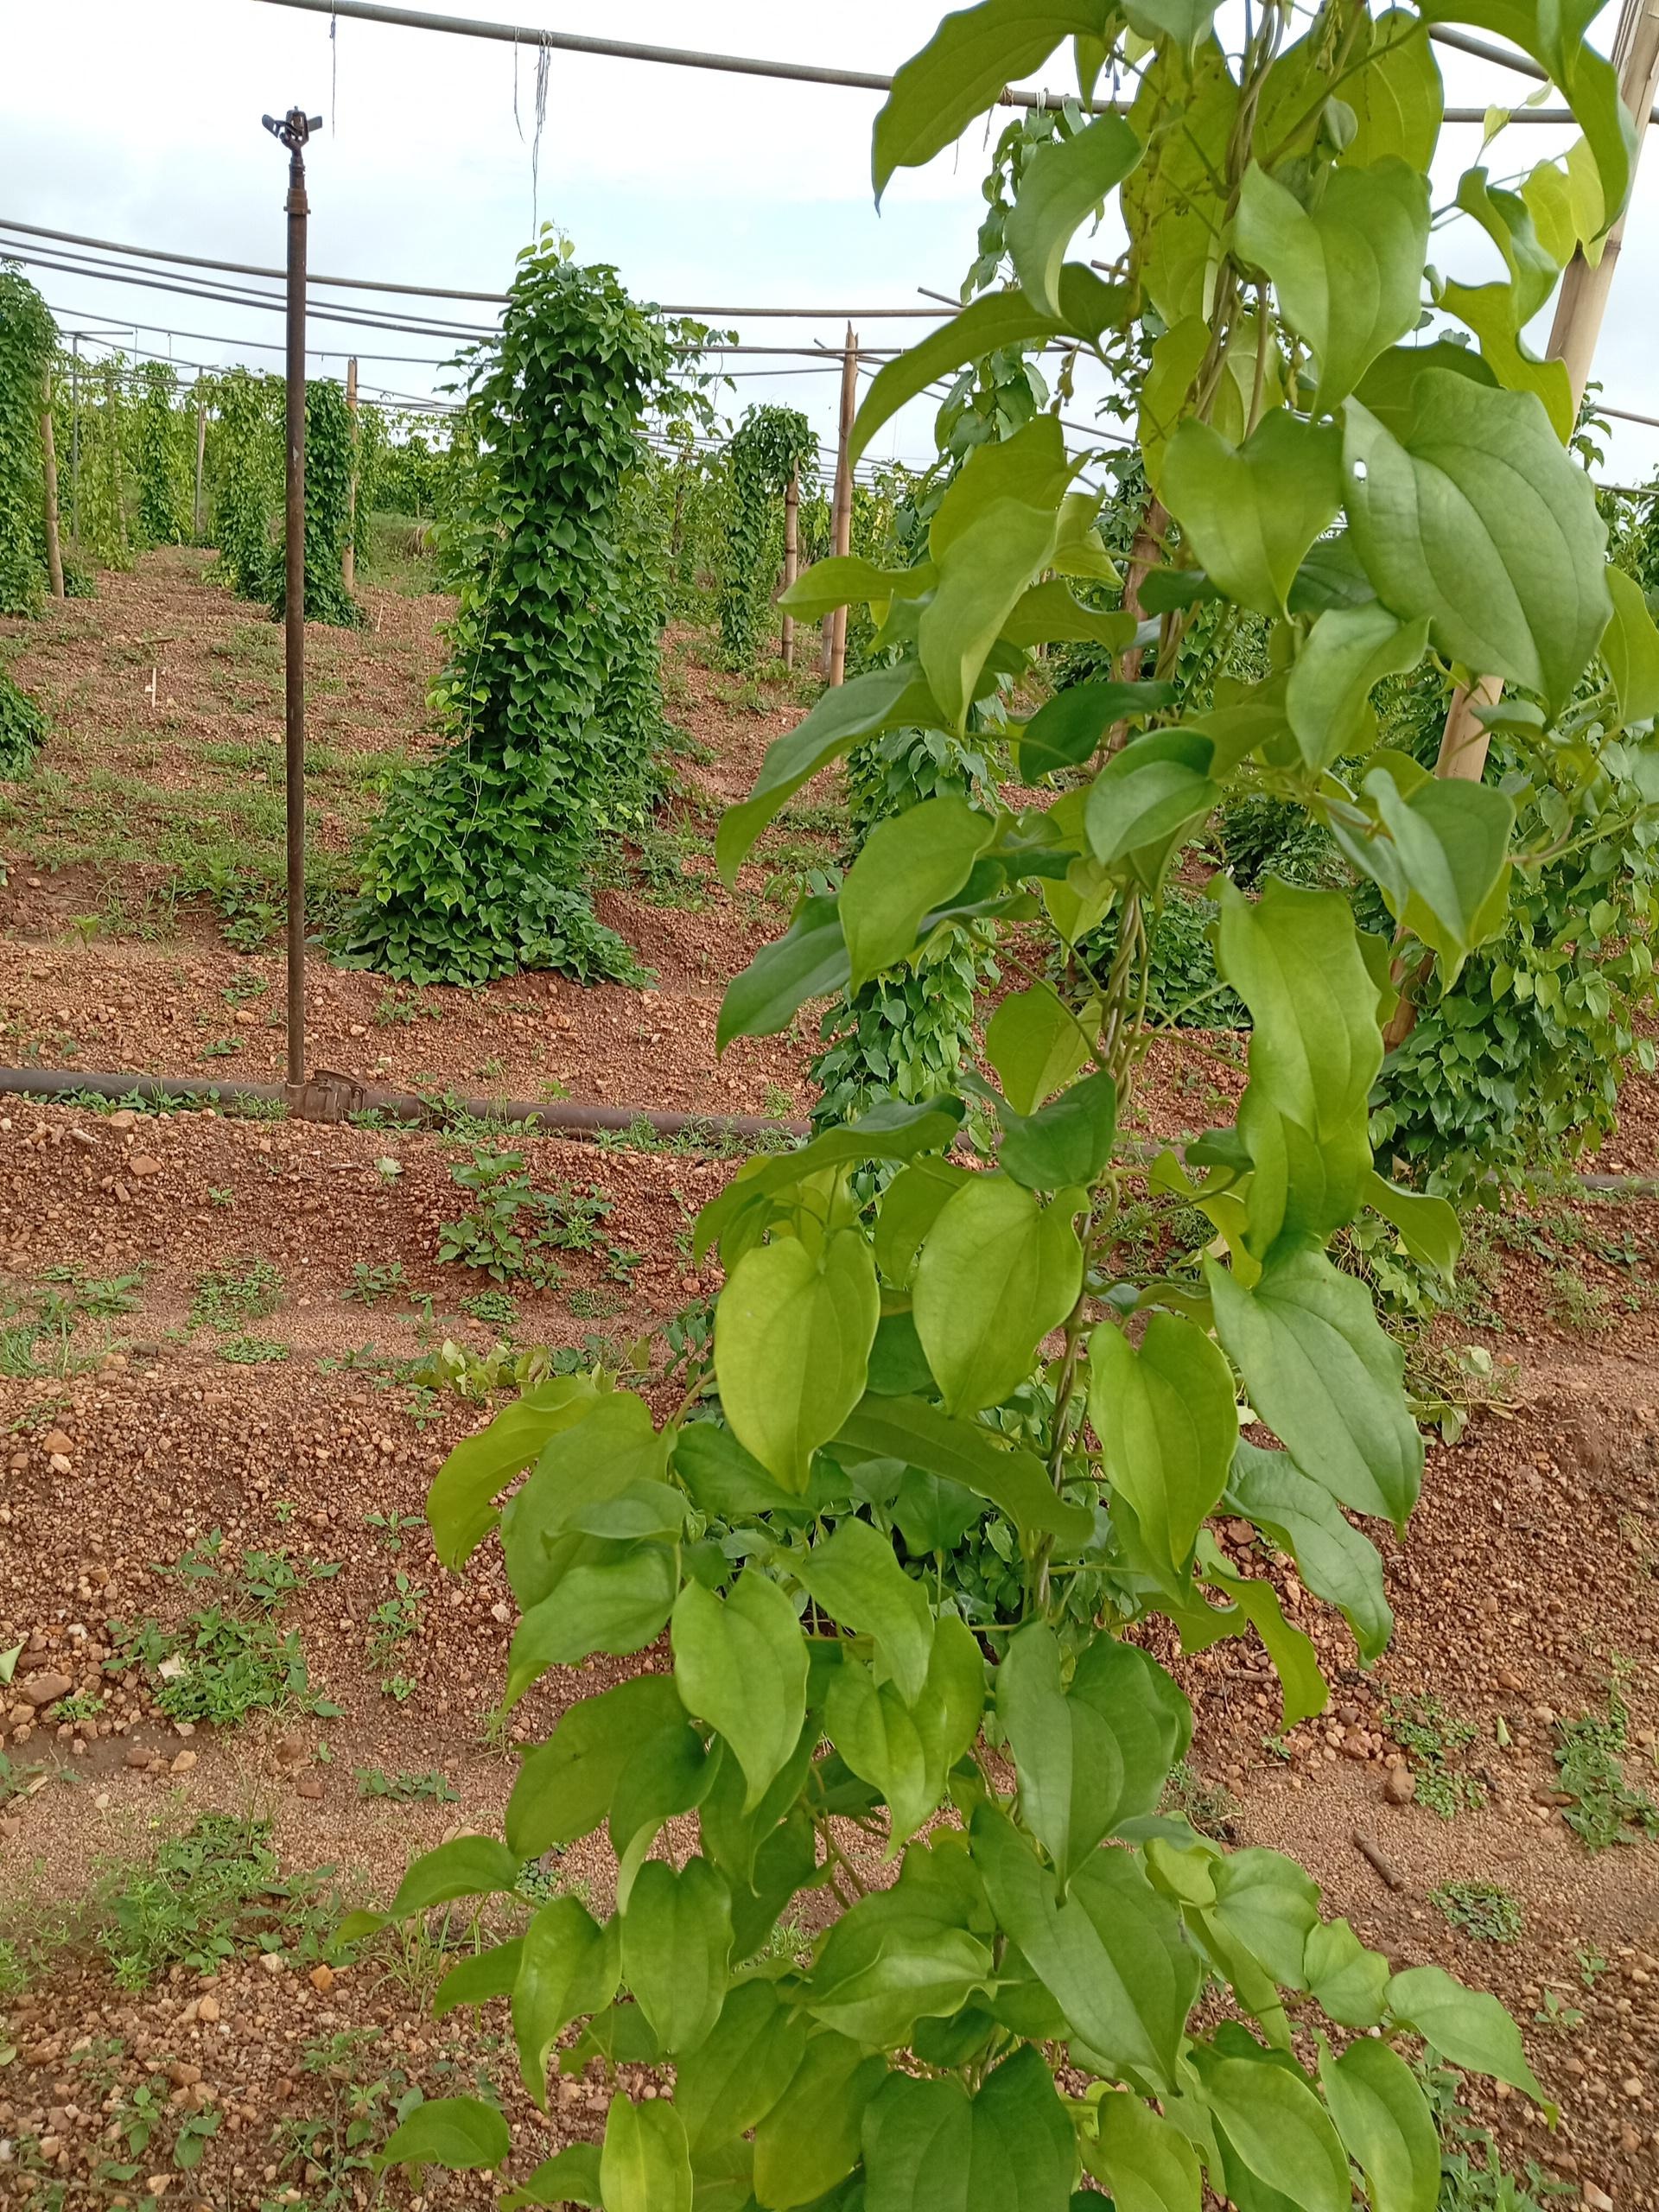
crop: yam
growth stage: vegetative
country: Nigeria
